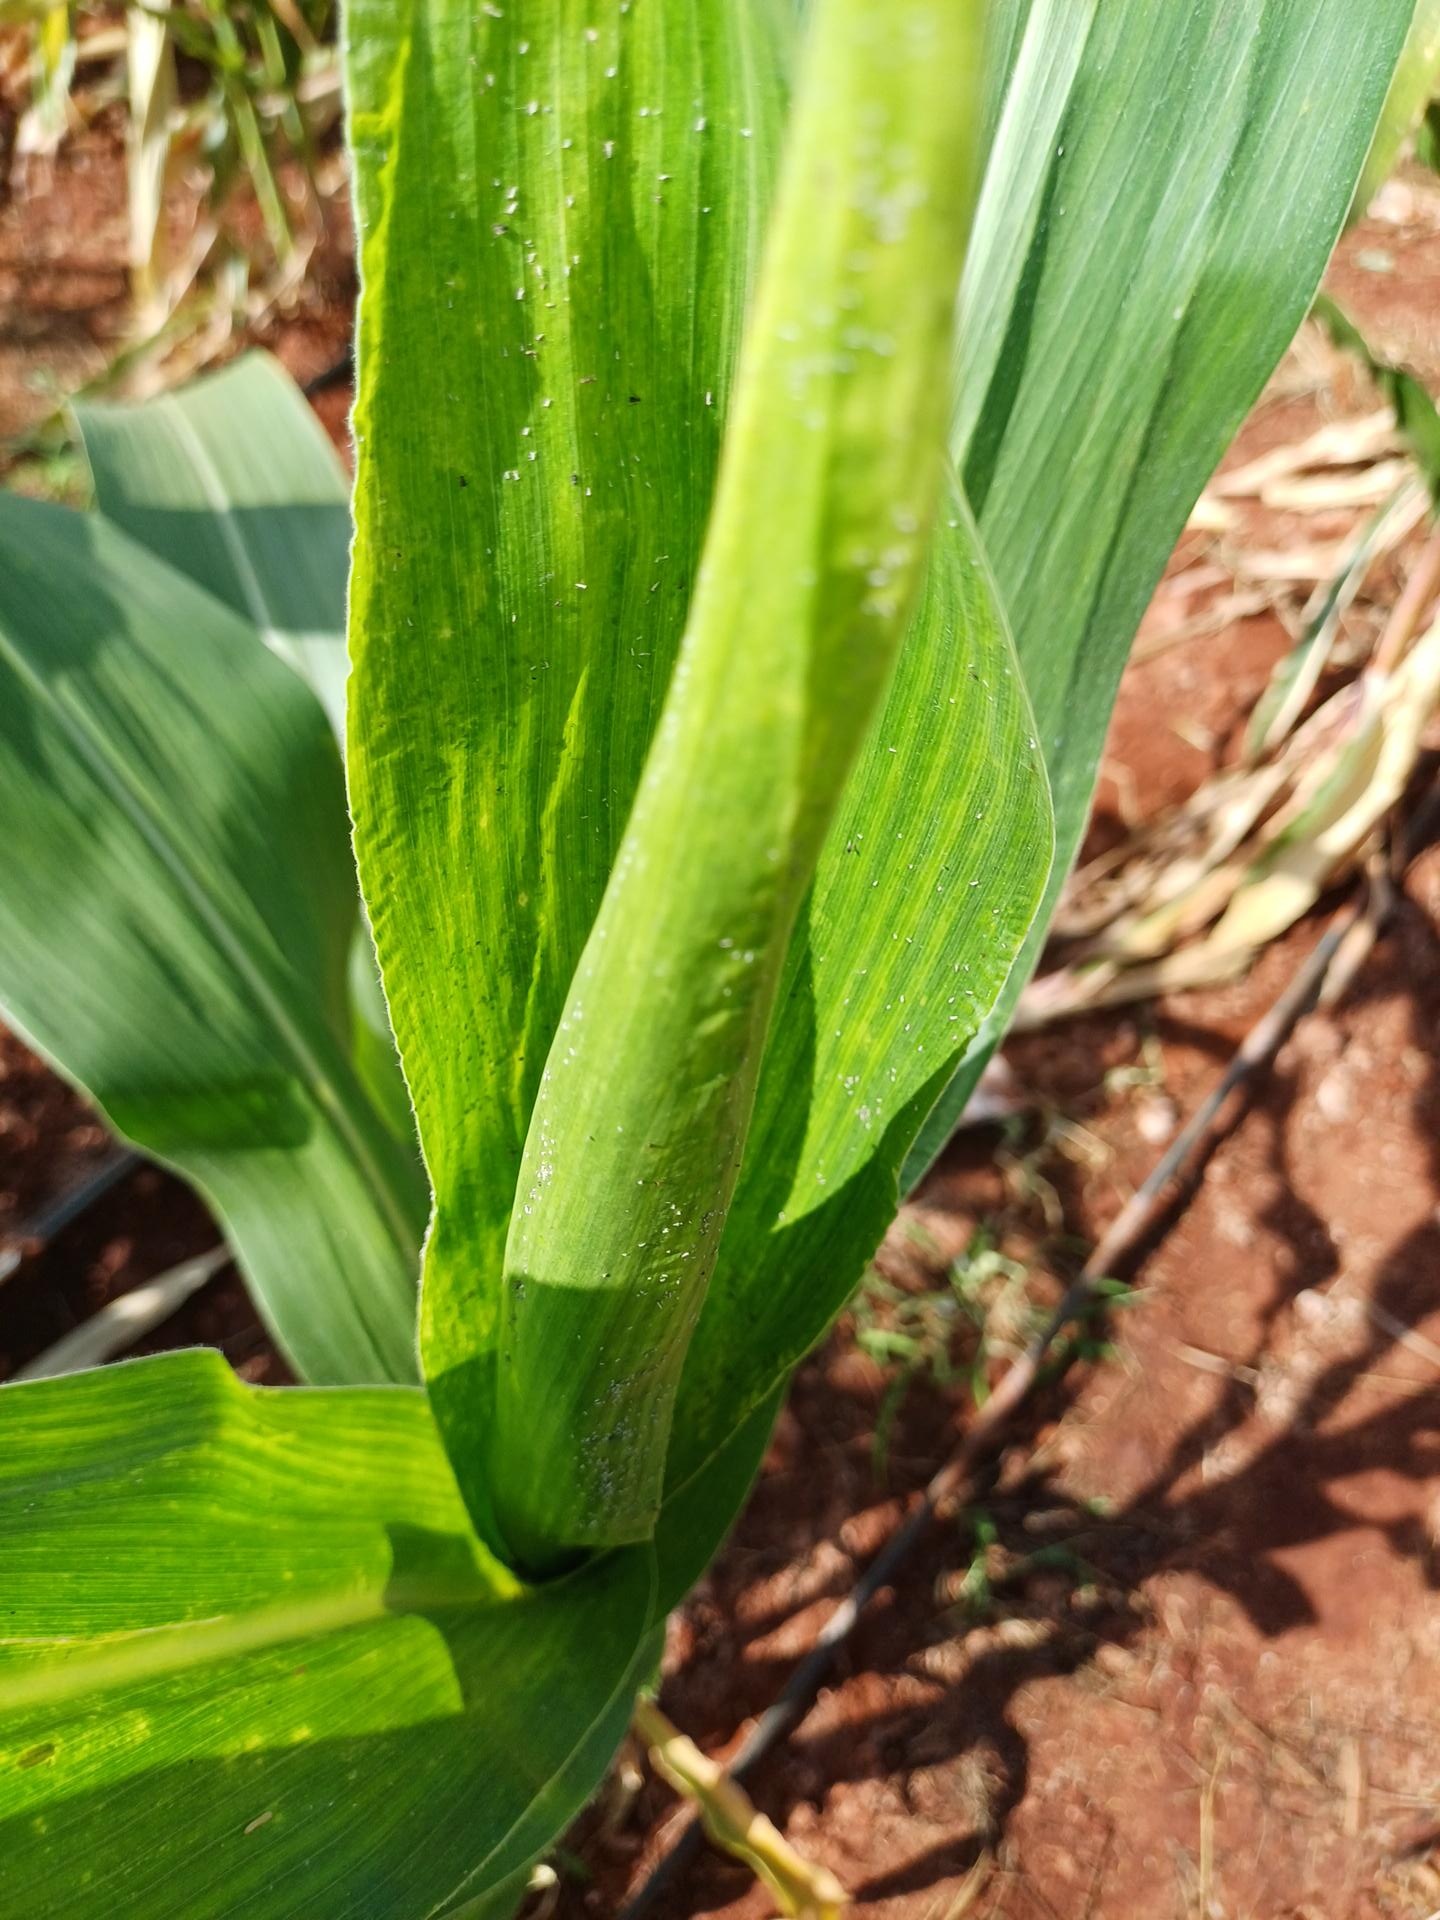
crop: maize
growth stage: flowering
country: Kenya
